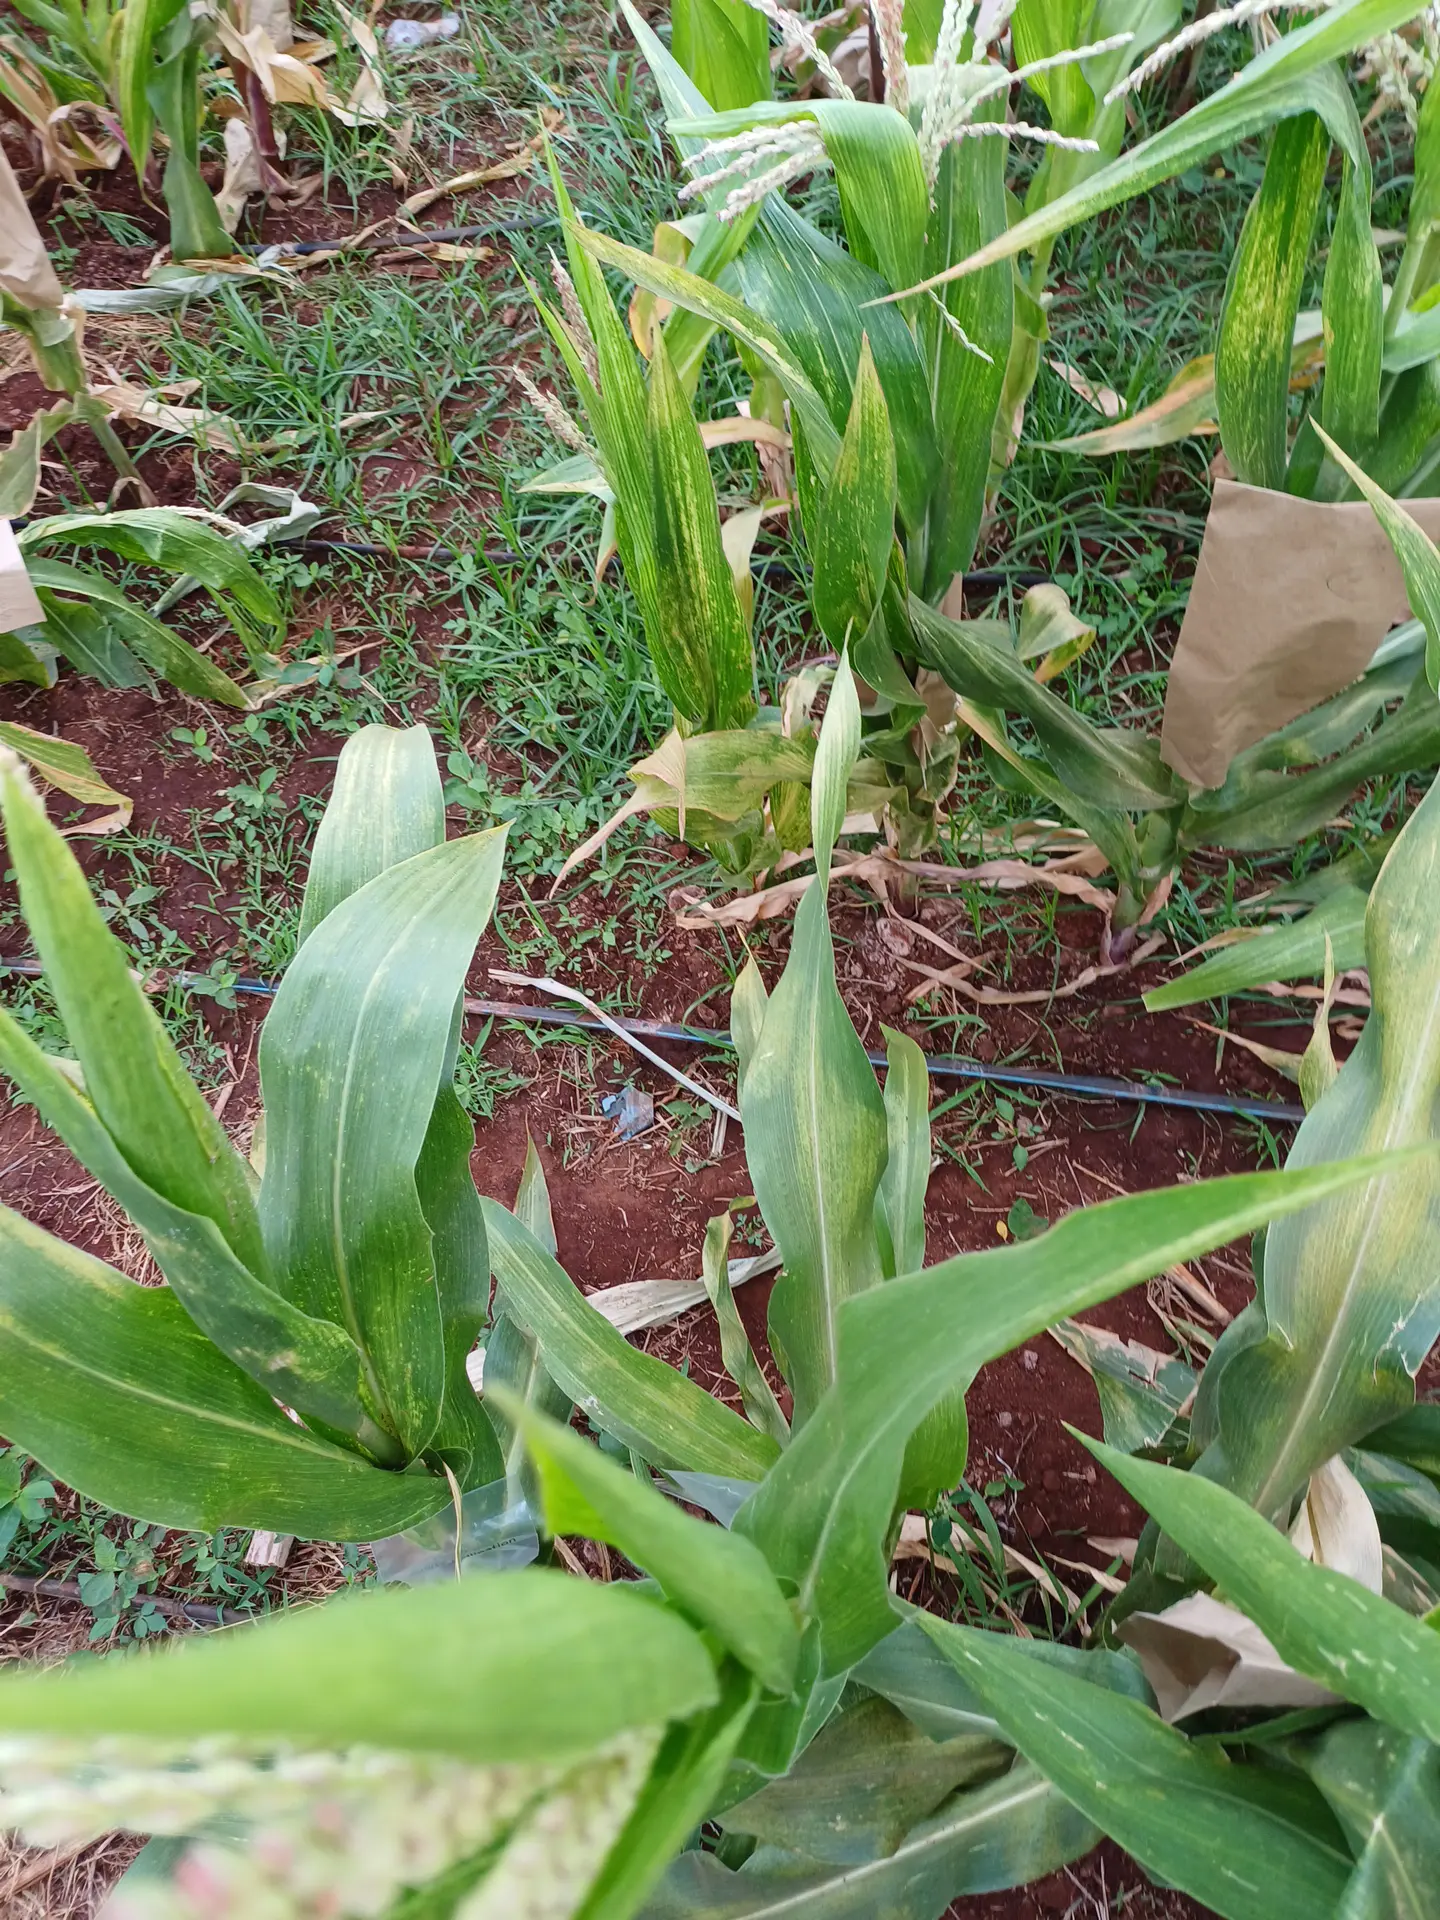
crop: maize
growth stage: flowering
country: Kenya
